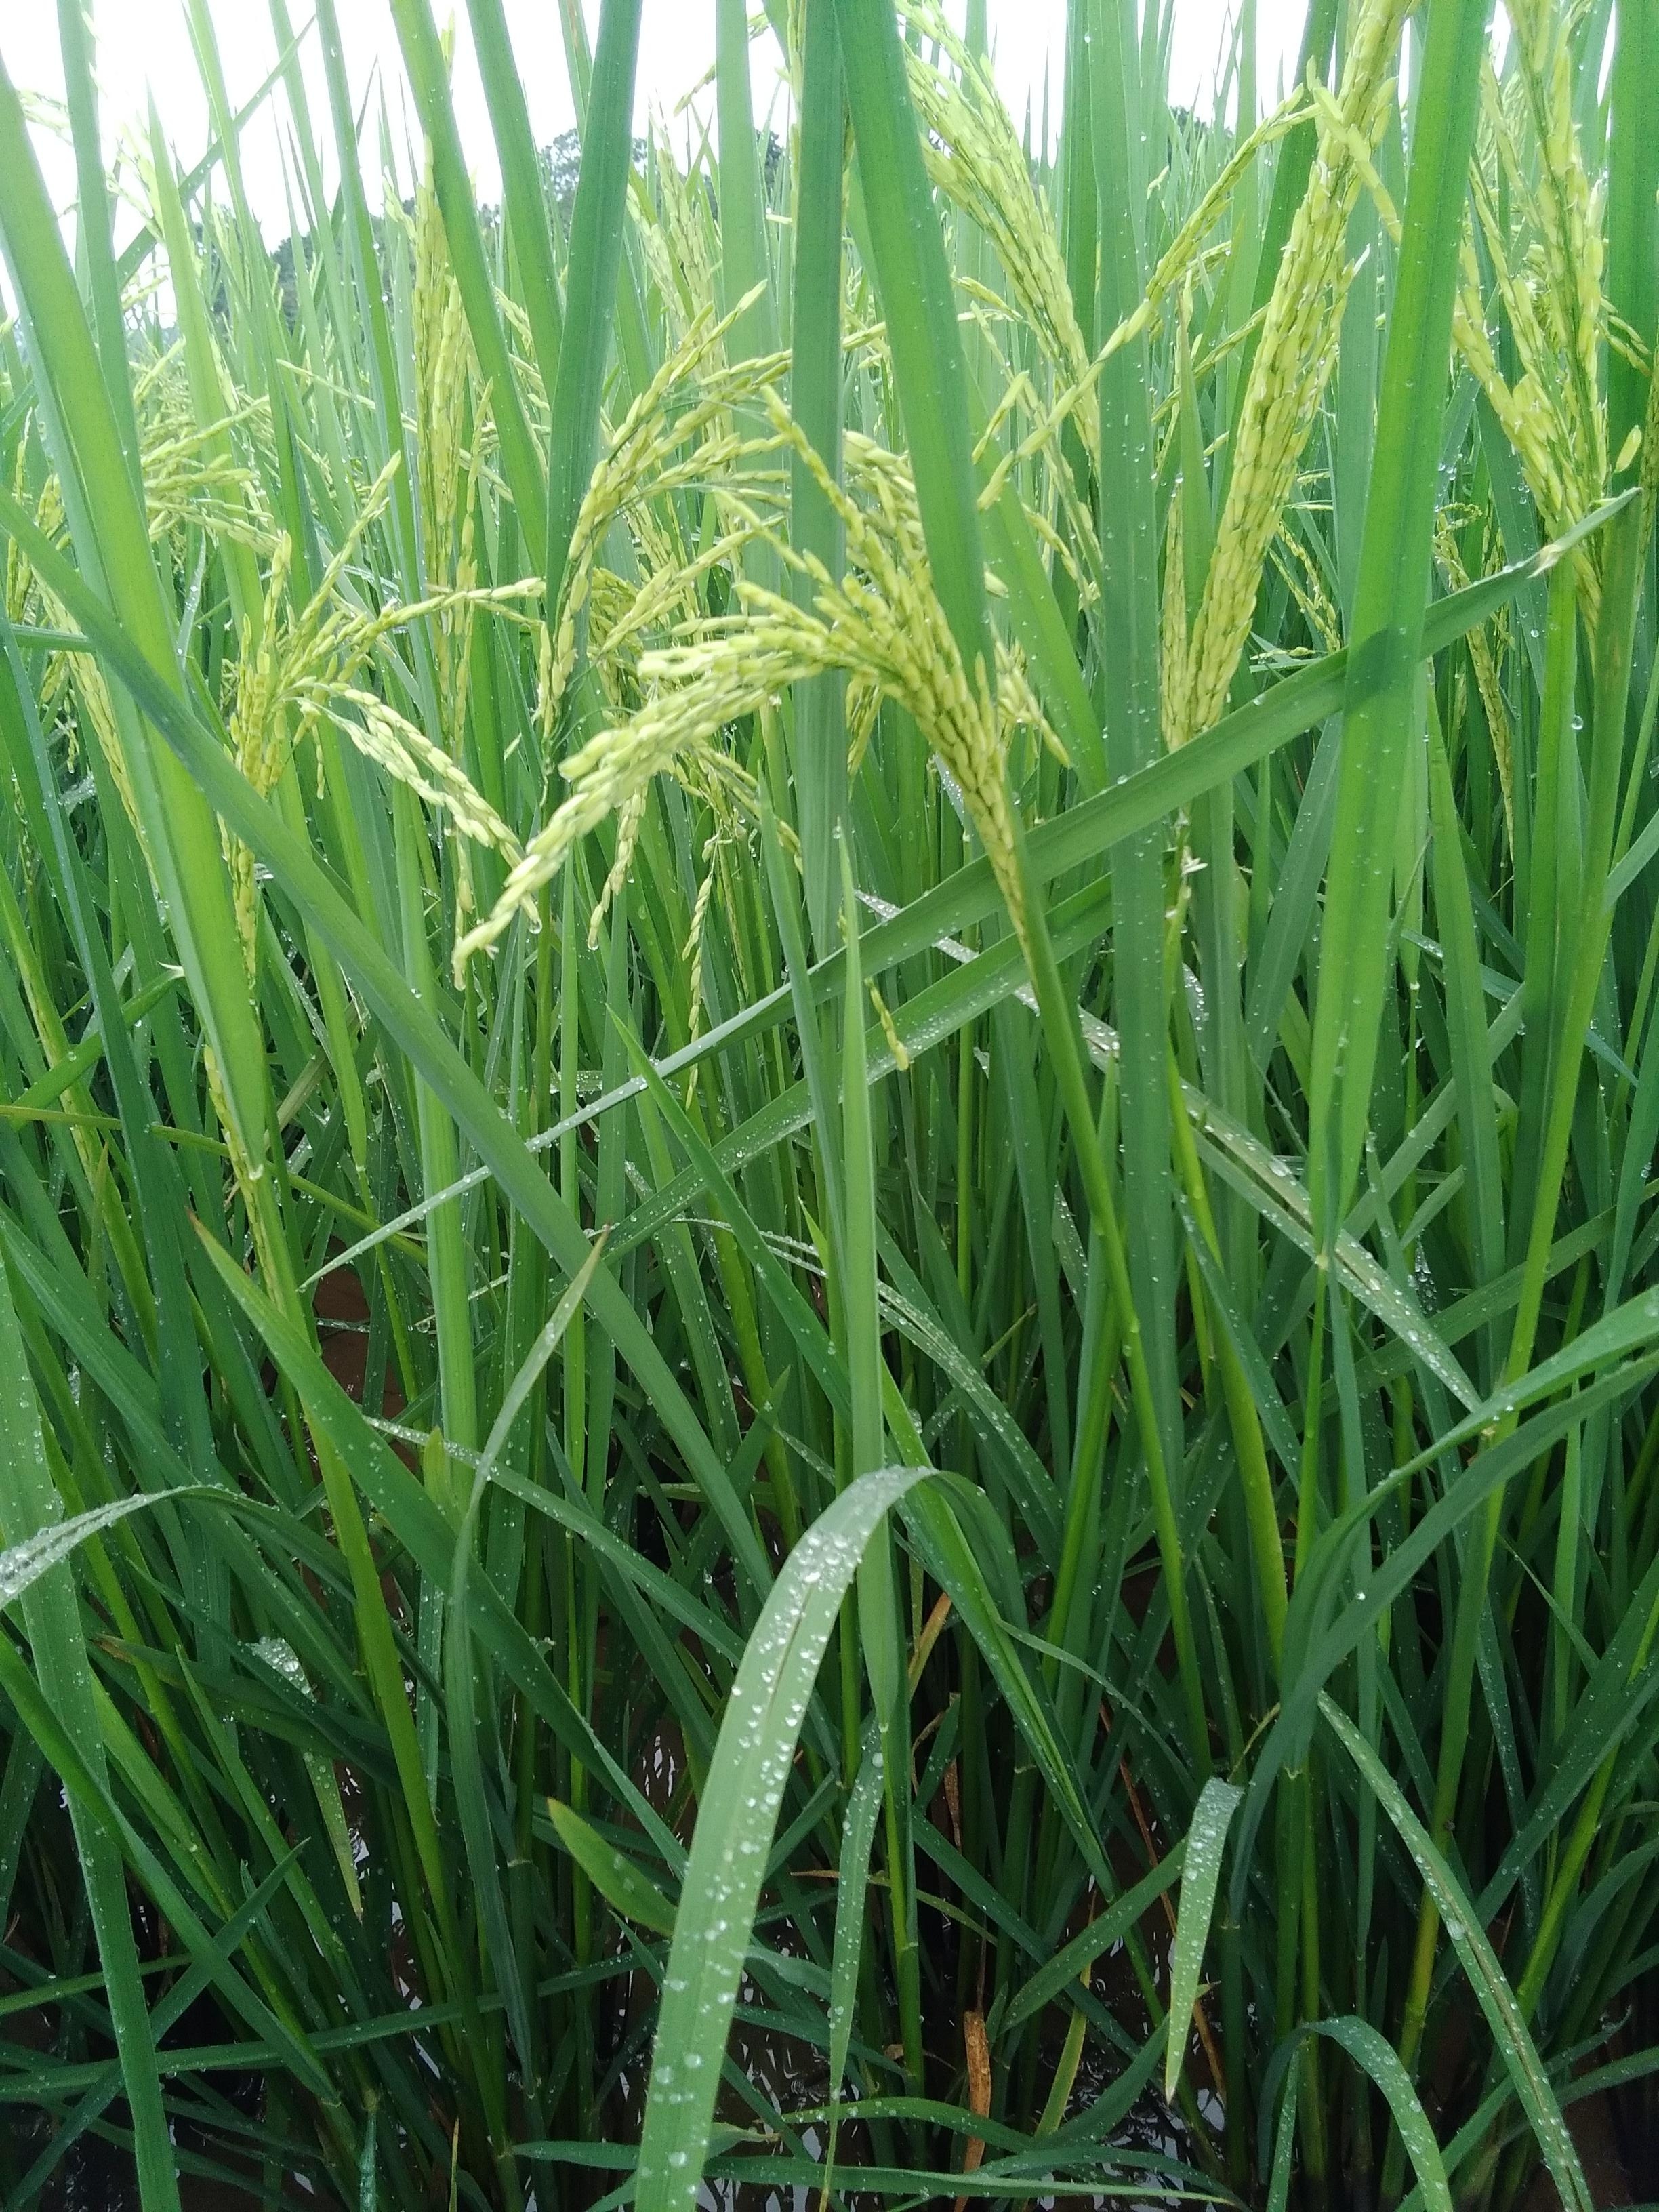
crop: rice
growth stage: flowering
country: Nigeria
